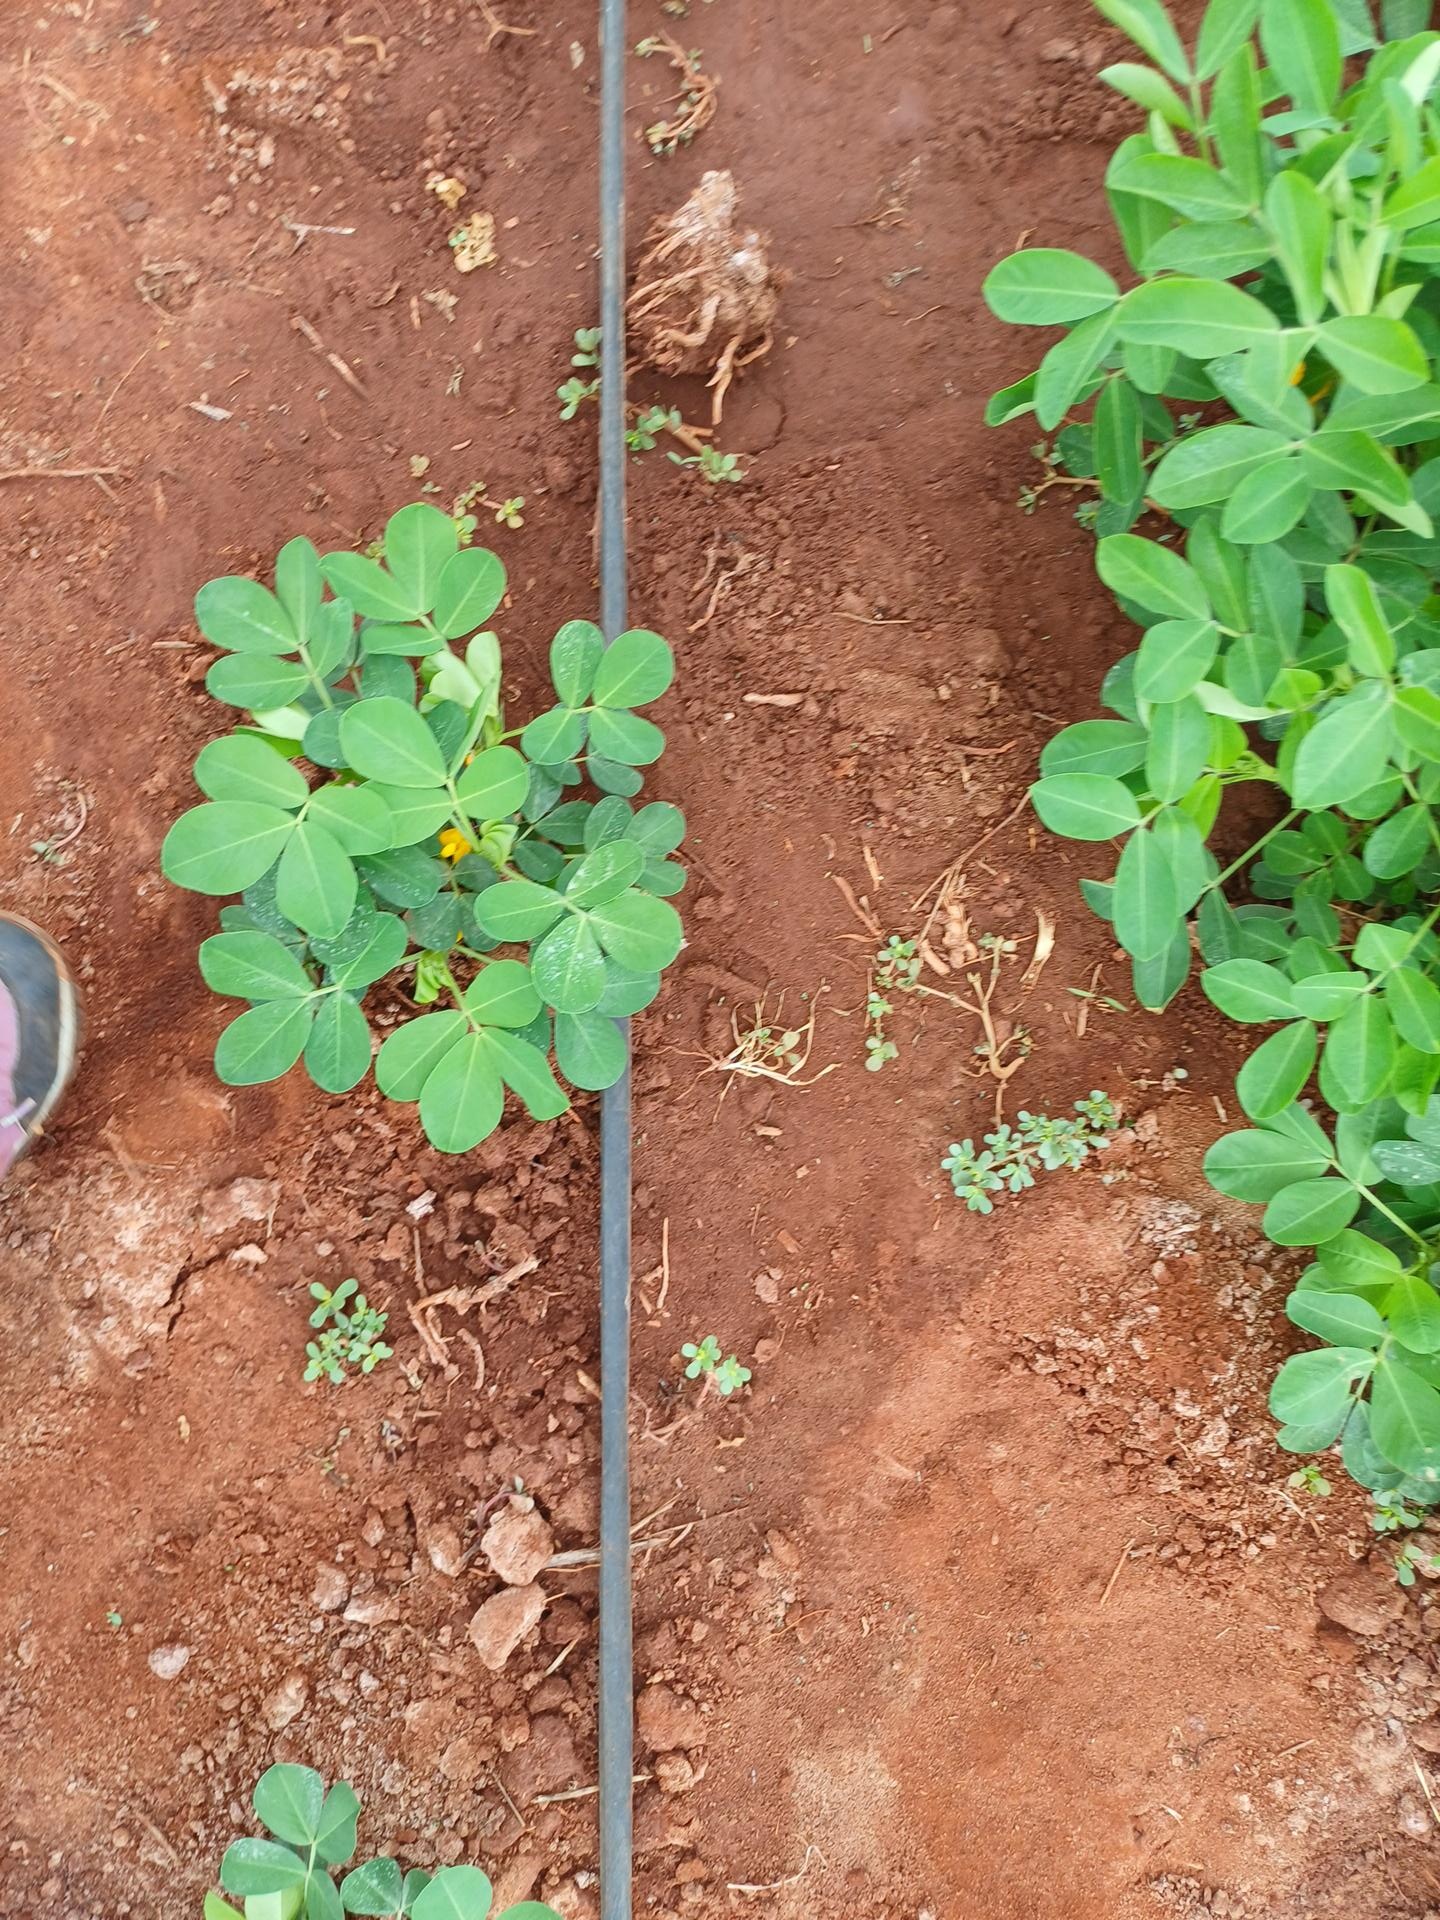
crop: groundnut
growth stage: flowering
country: Kenya
